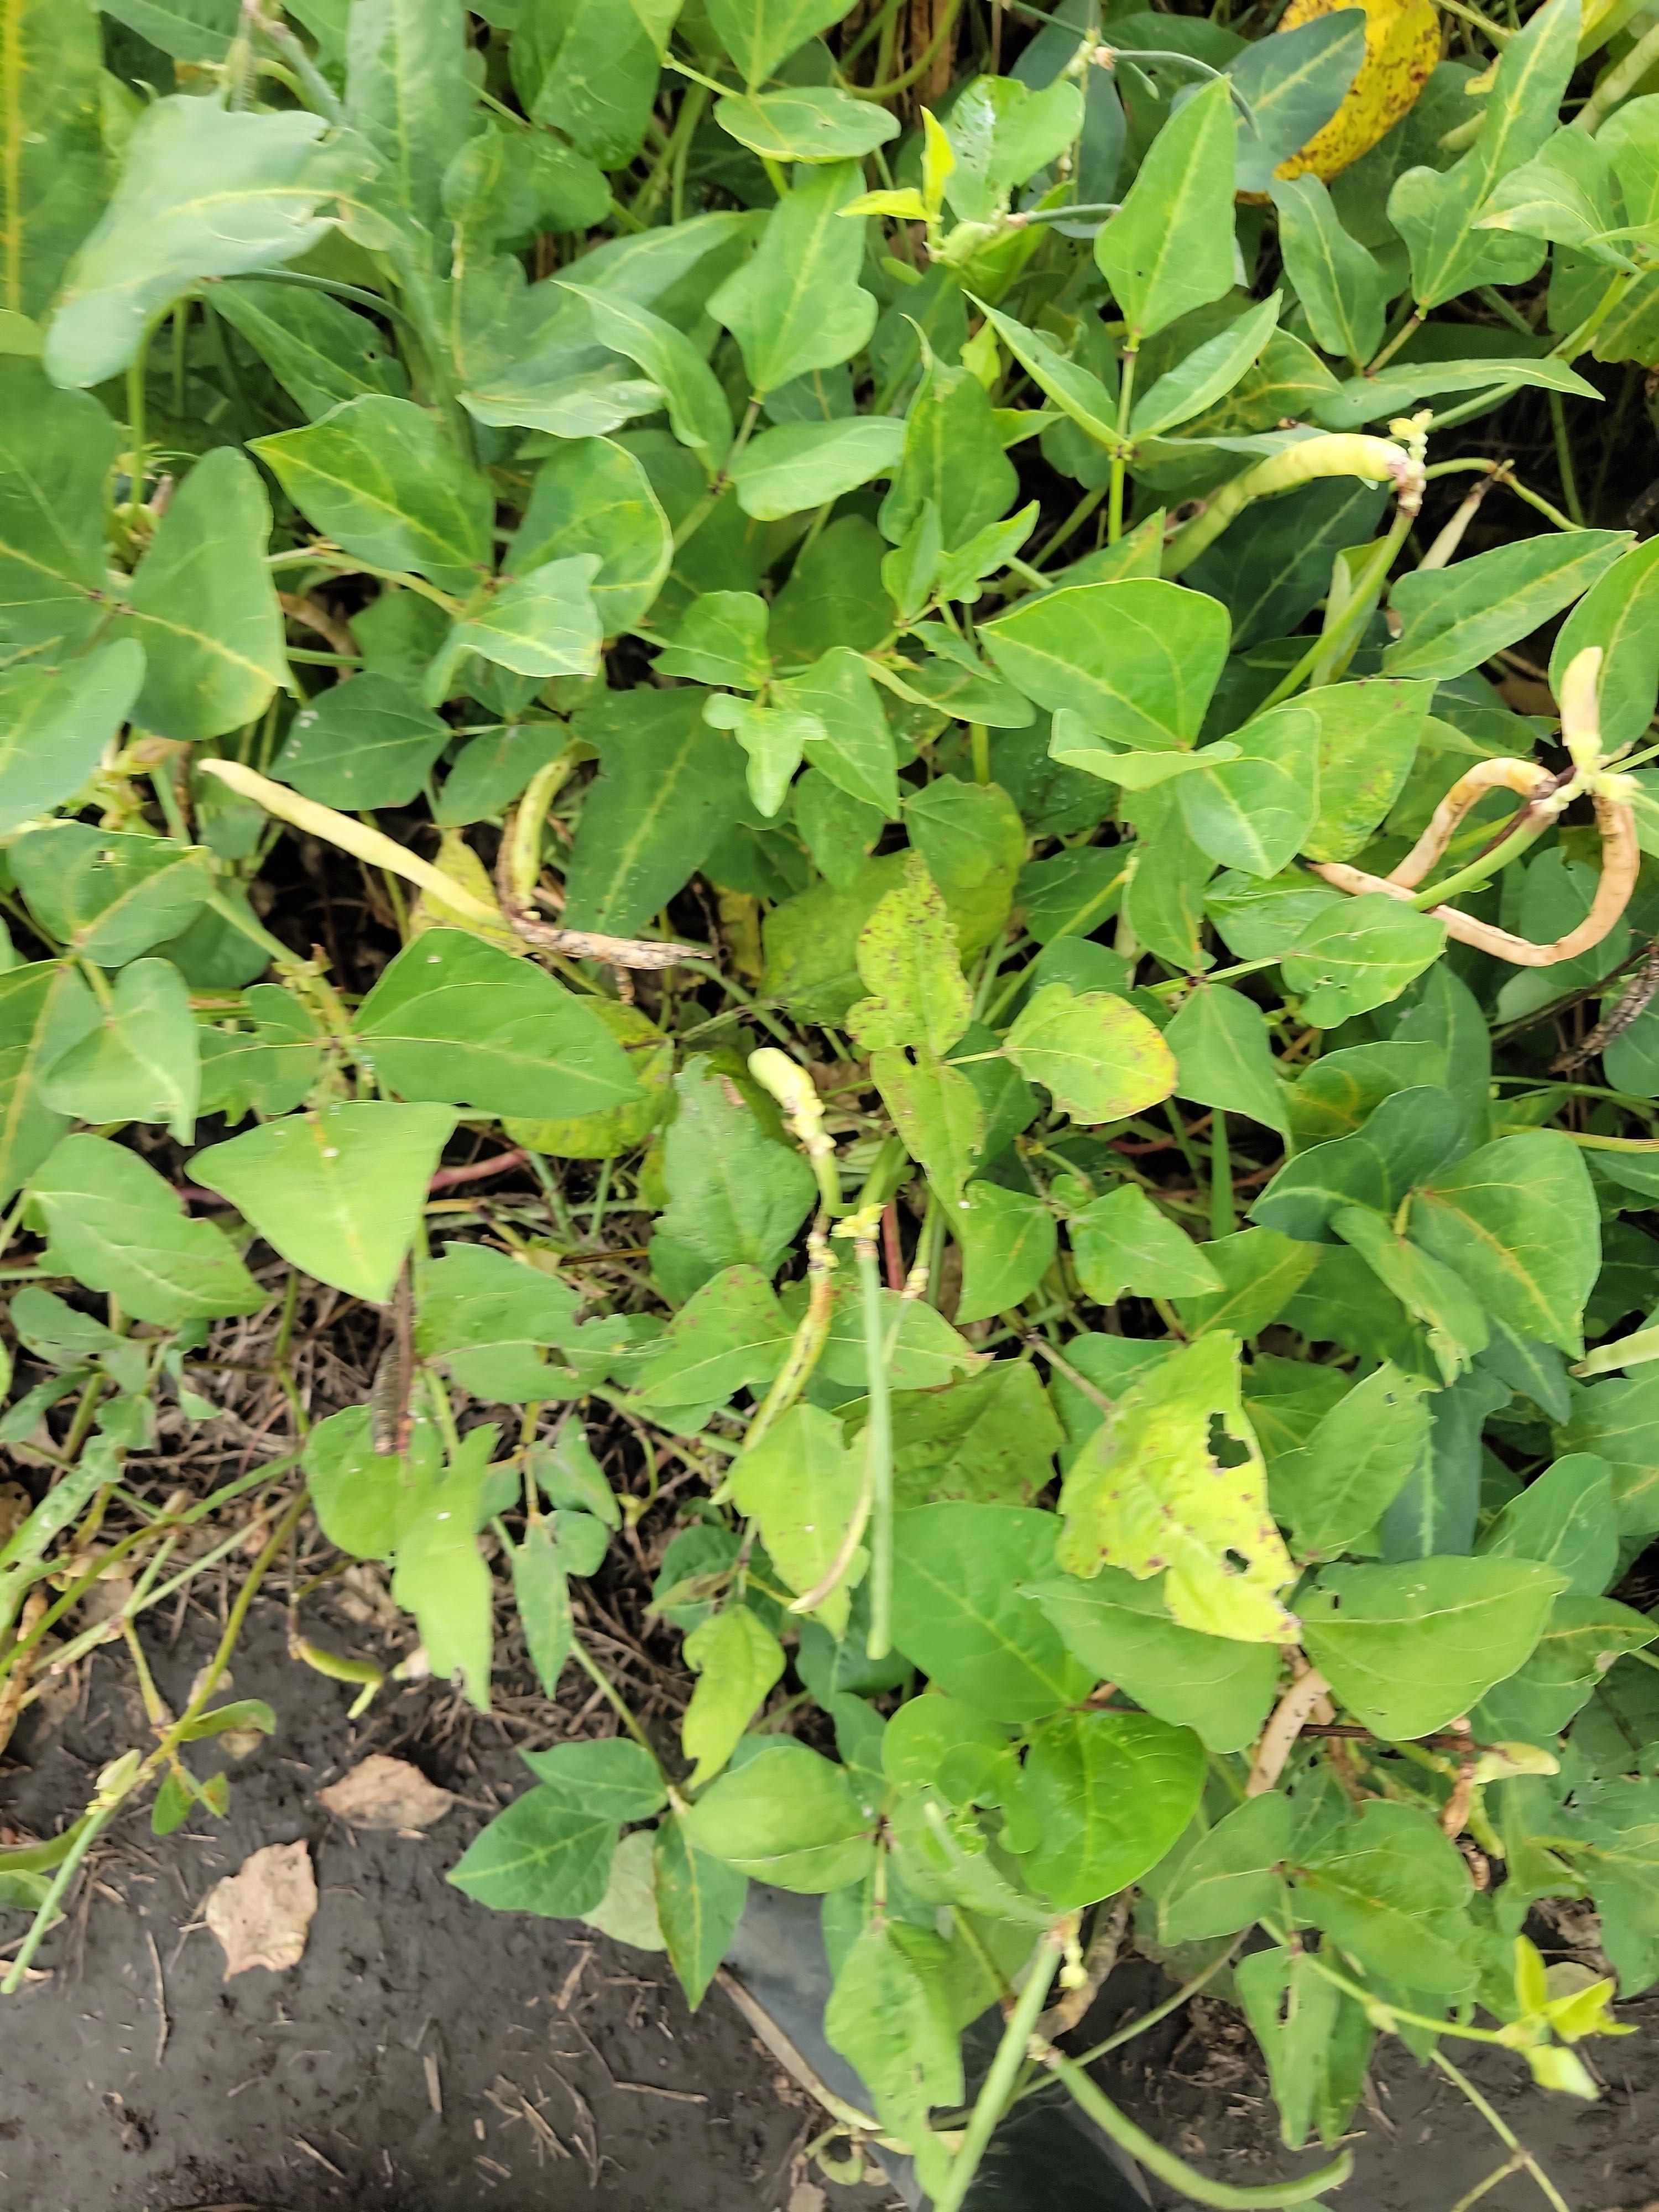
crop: cowpea
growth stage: development pod
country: Tanzania
